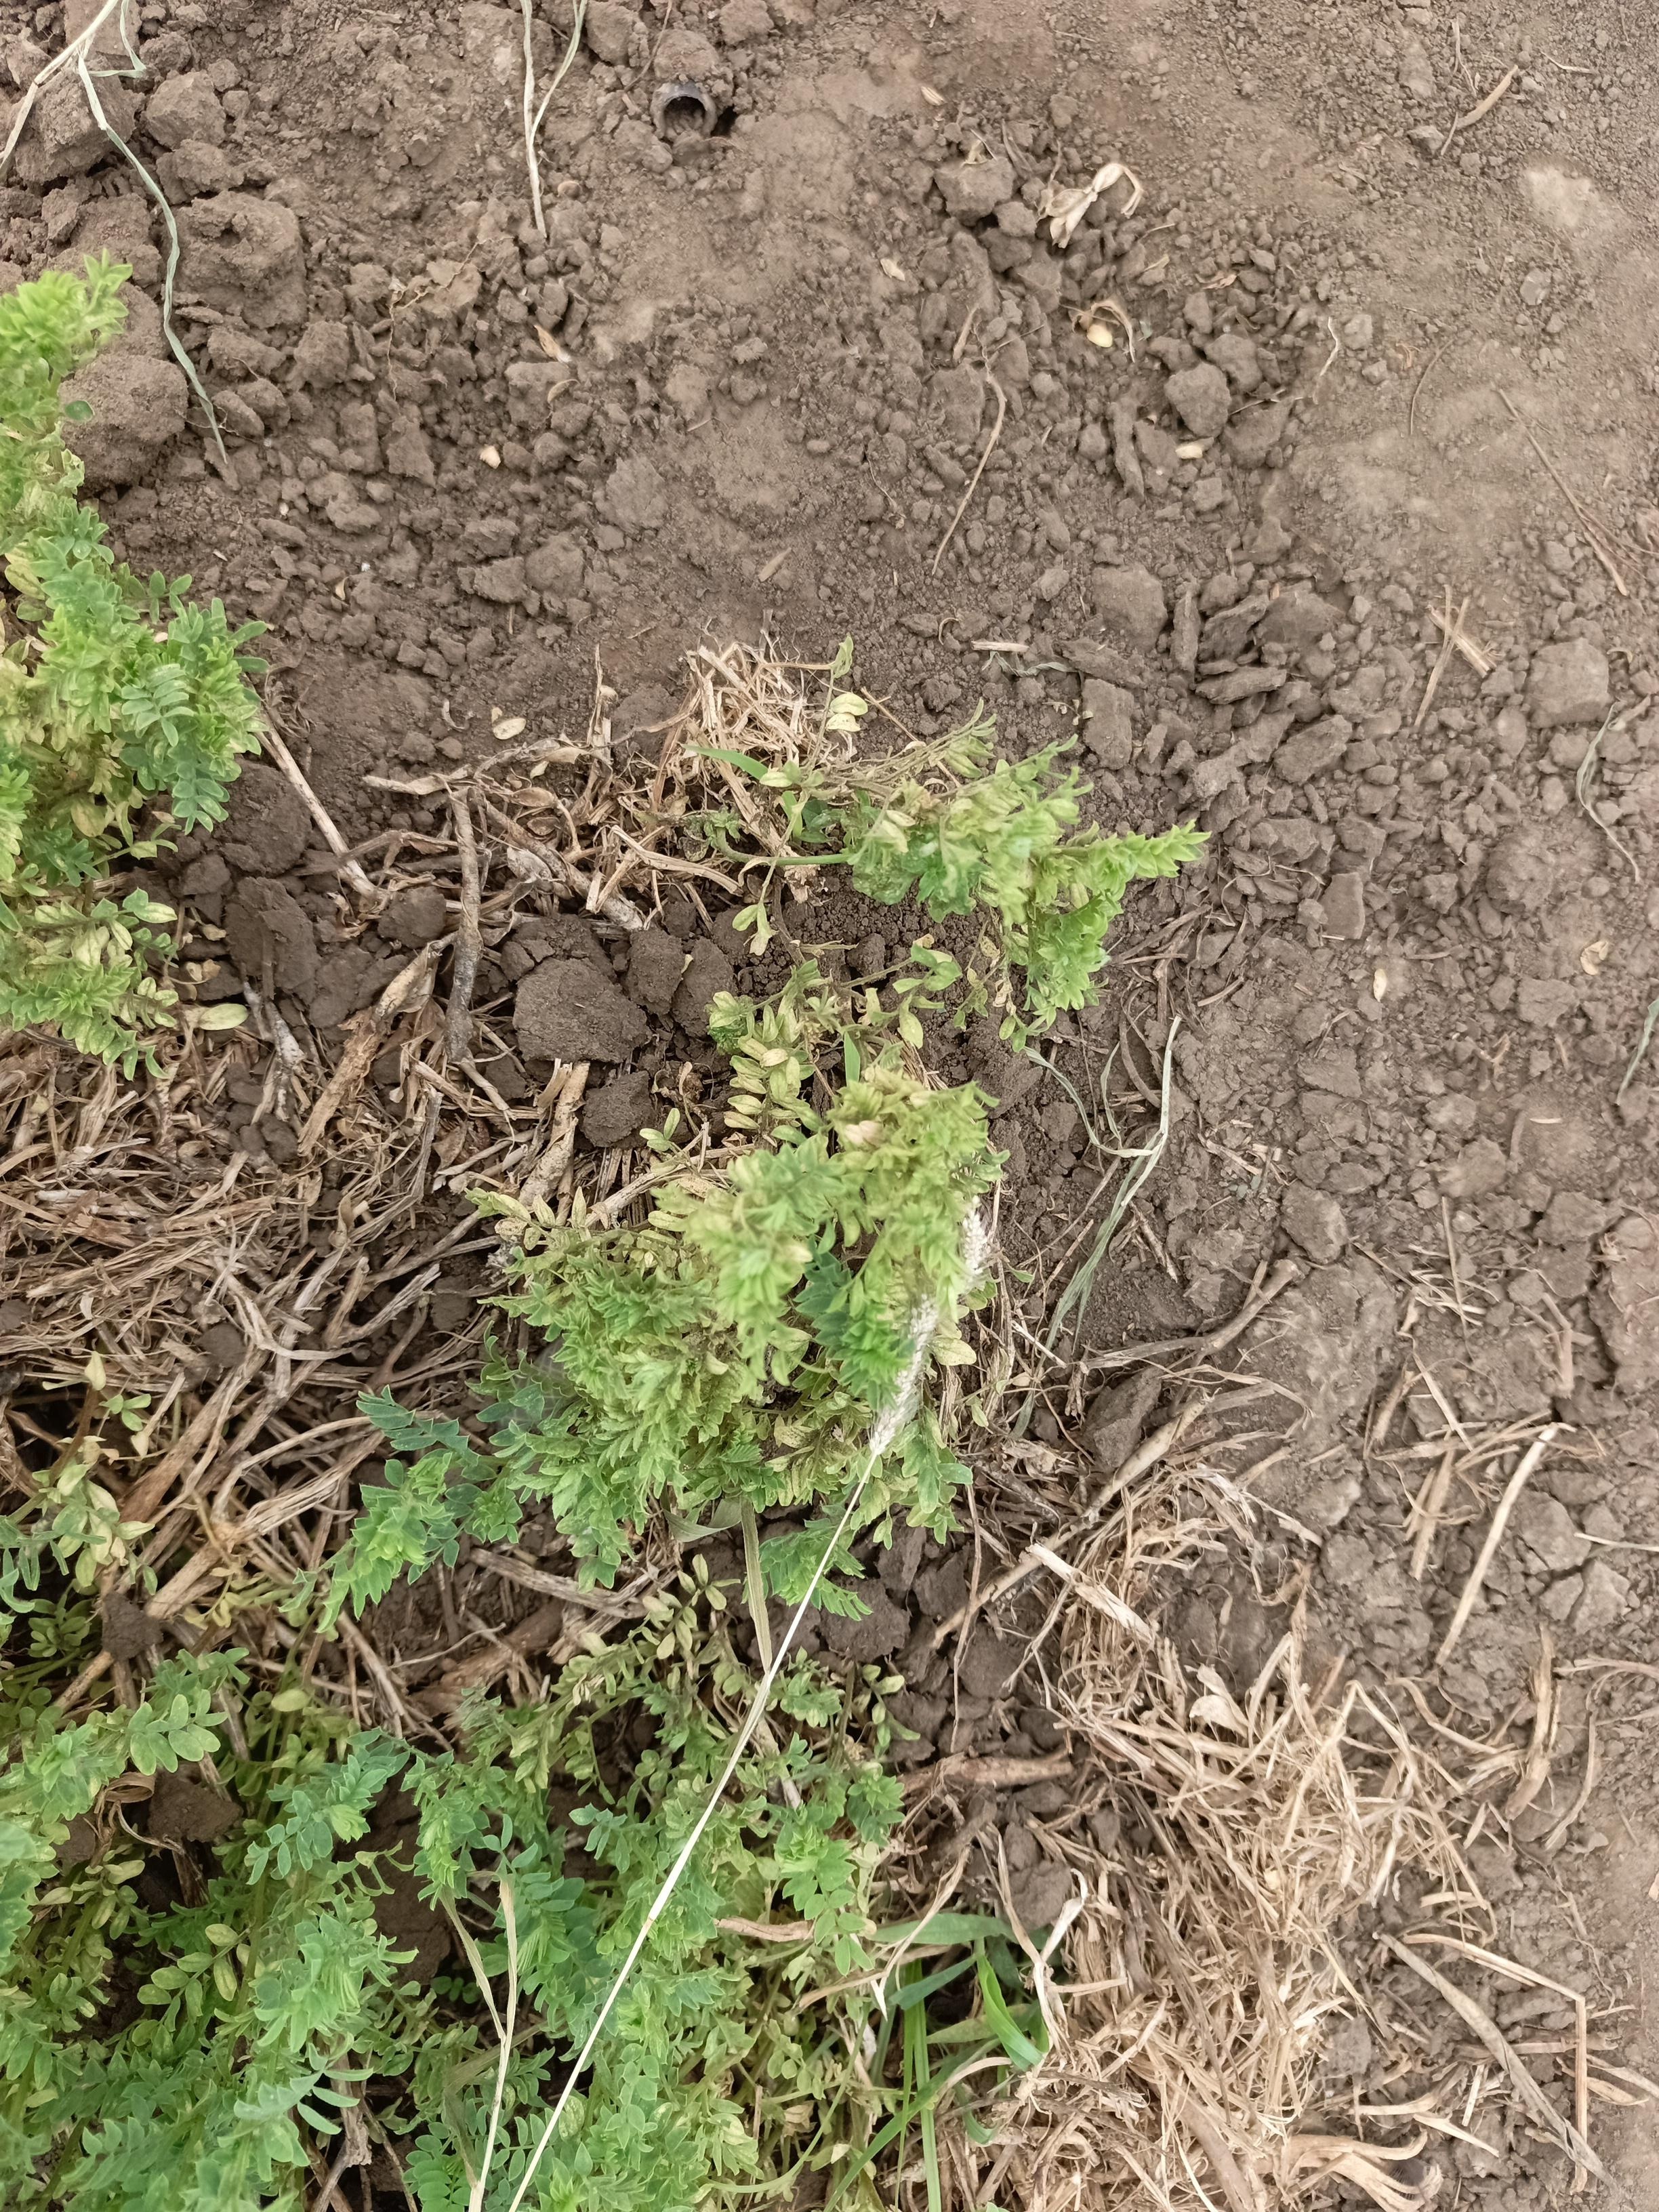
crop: lentil
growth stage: vegetative
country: Tanzania
